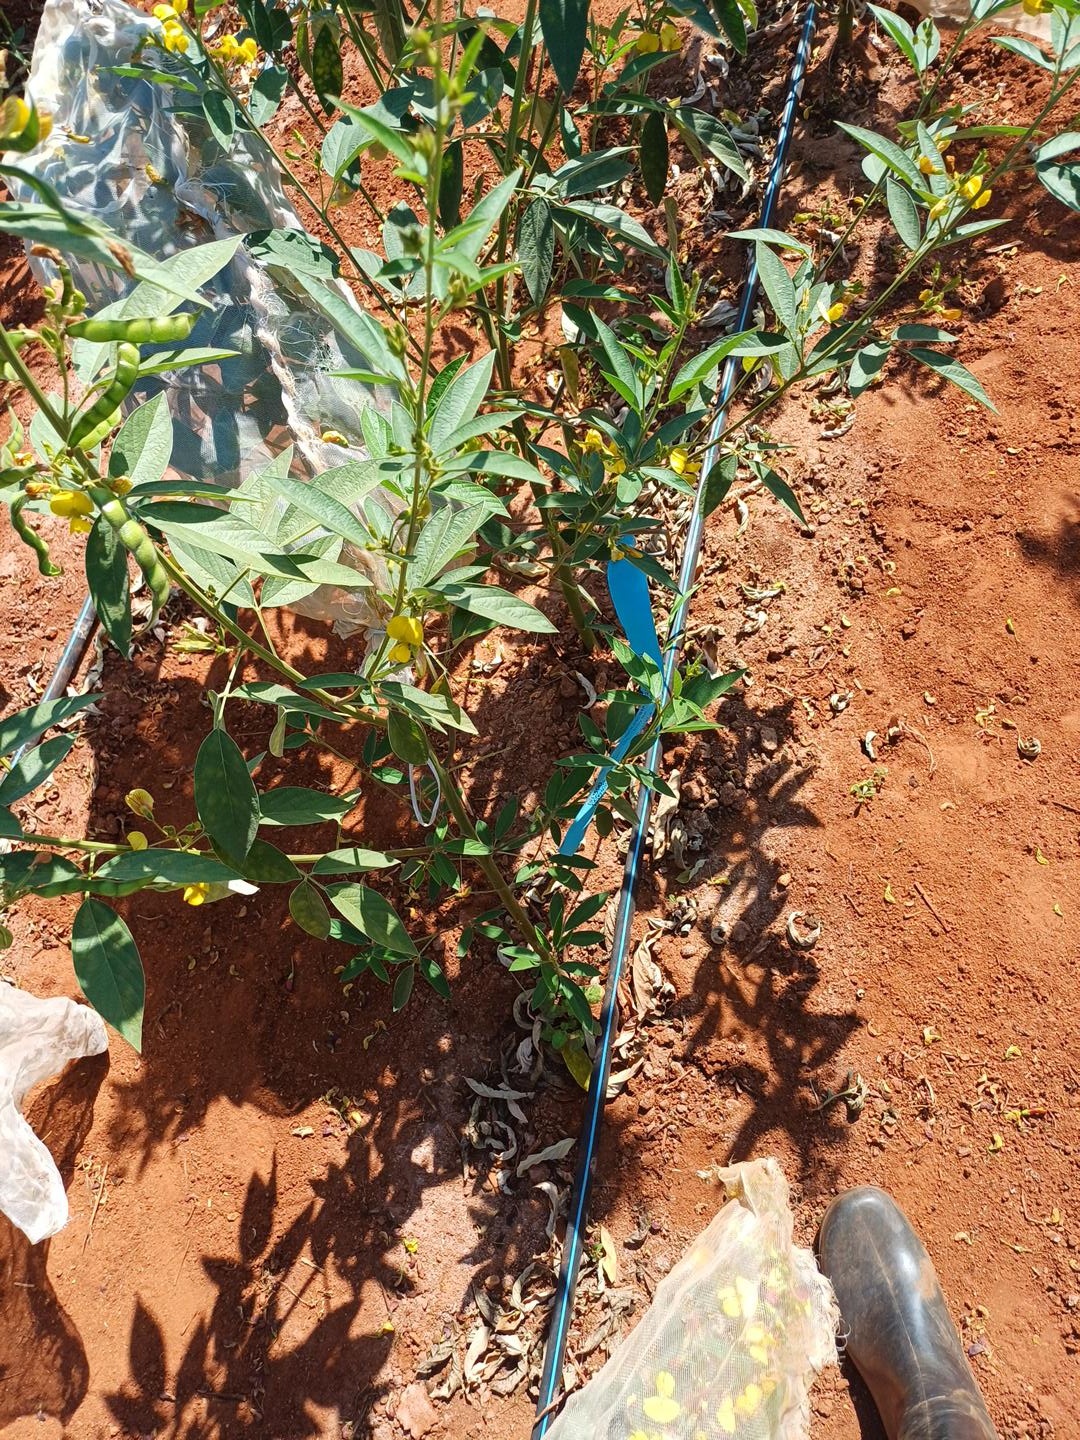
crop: pigeonpea
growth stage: development pod
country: Kenya
